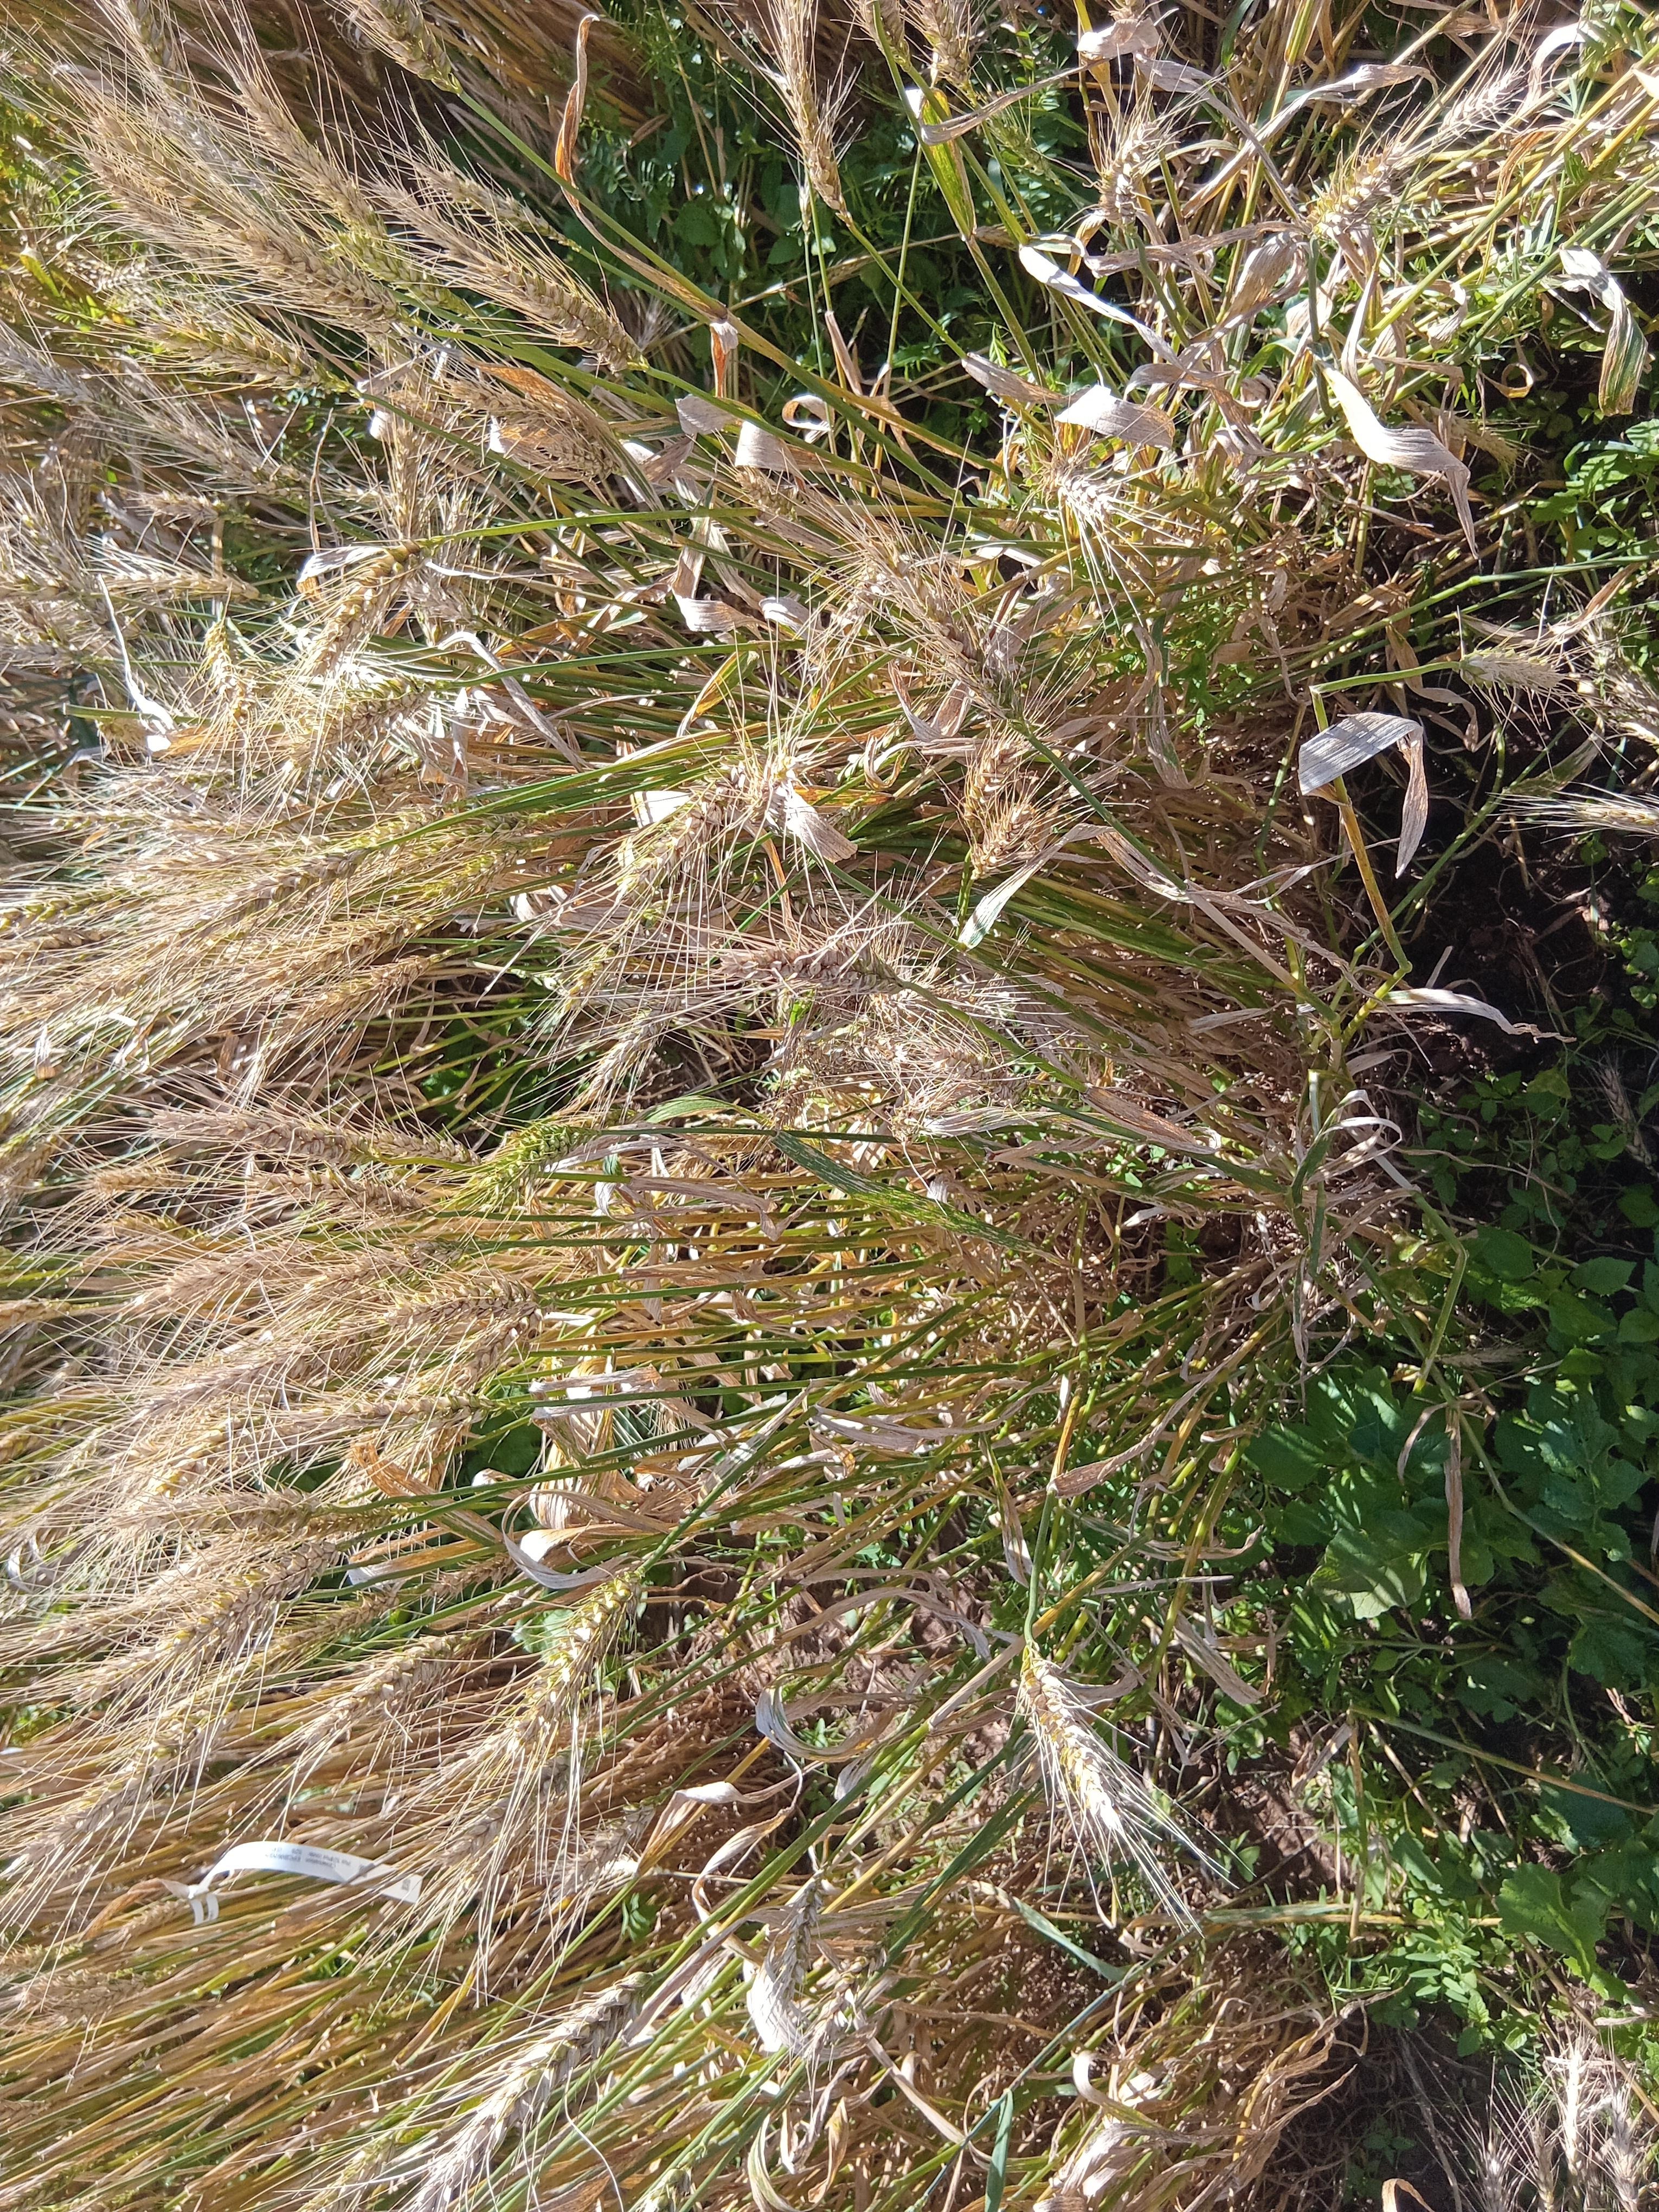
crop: wheat
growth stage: maturity
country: Kenya
